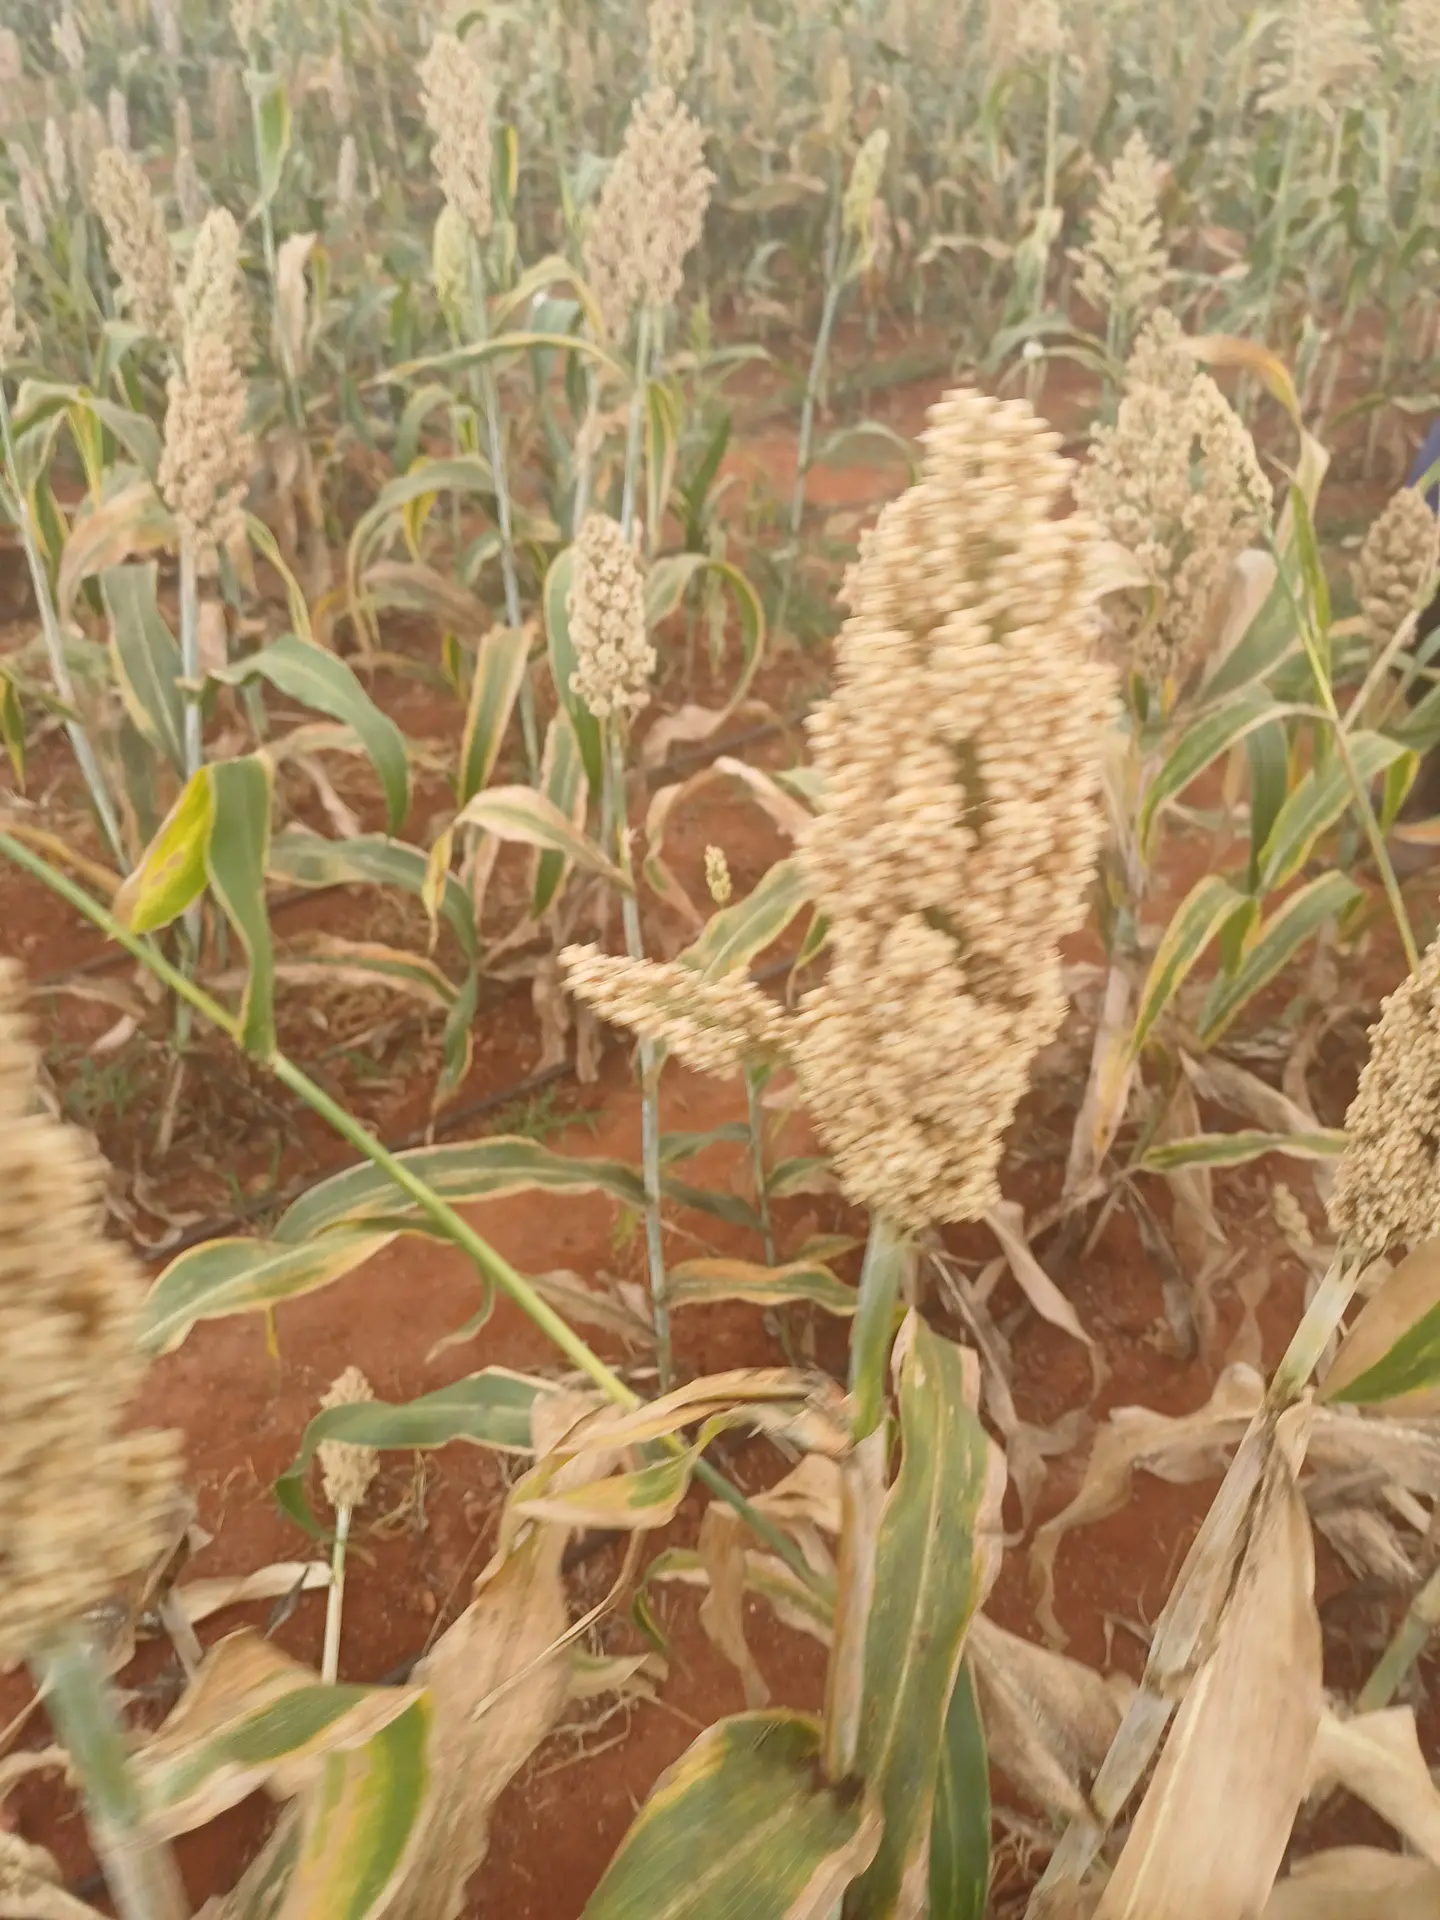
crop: sorghum
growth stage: maturity
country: Kenya
